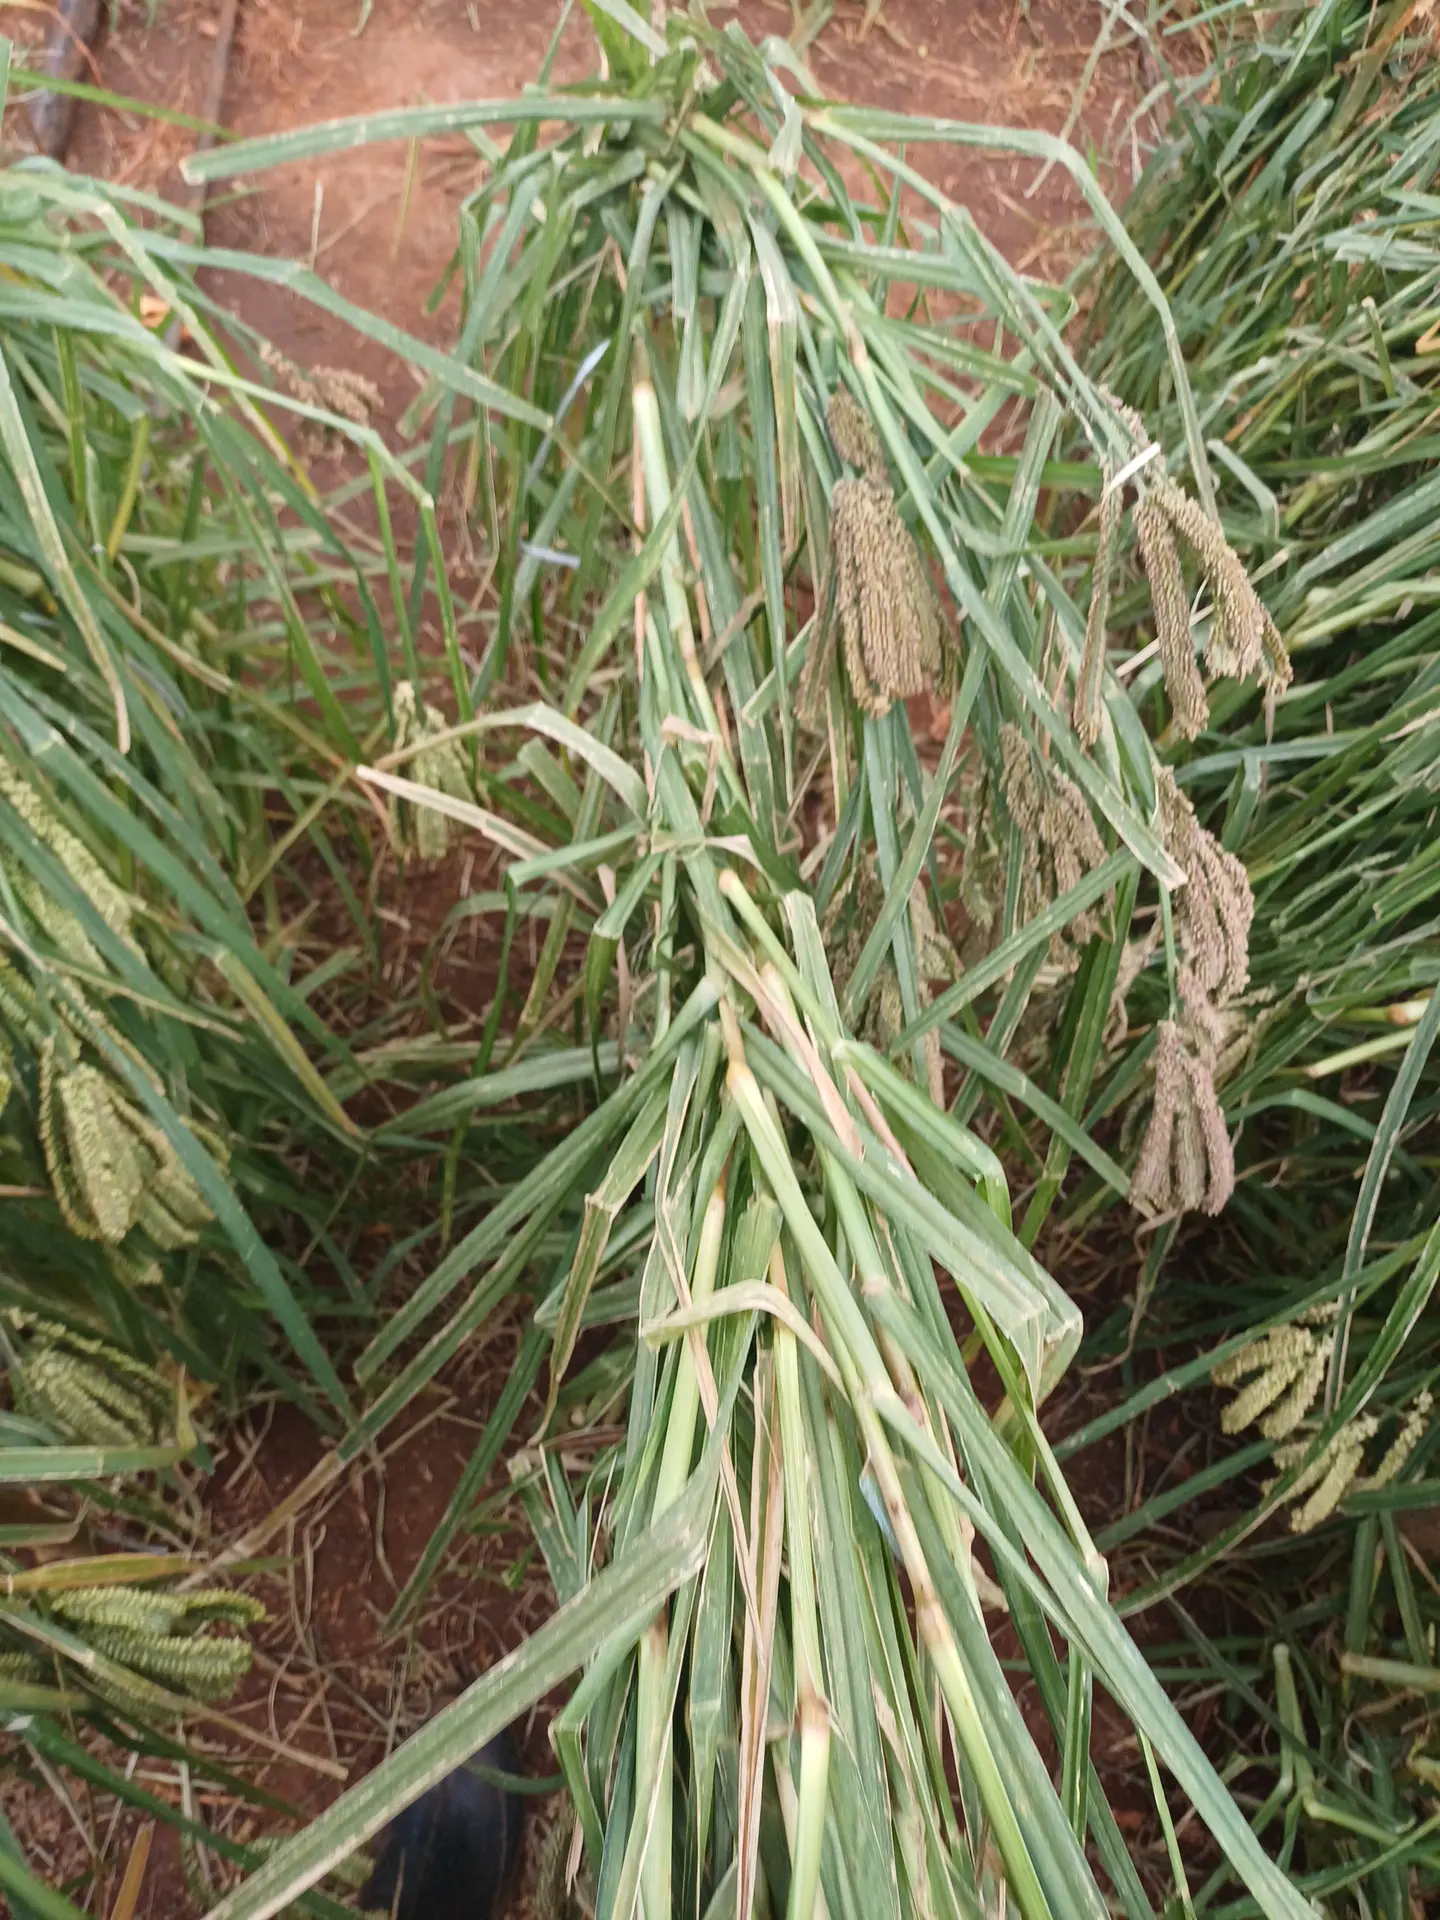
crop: finger millet
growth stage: filling grain
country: Kenya
